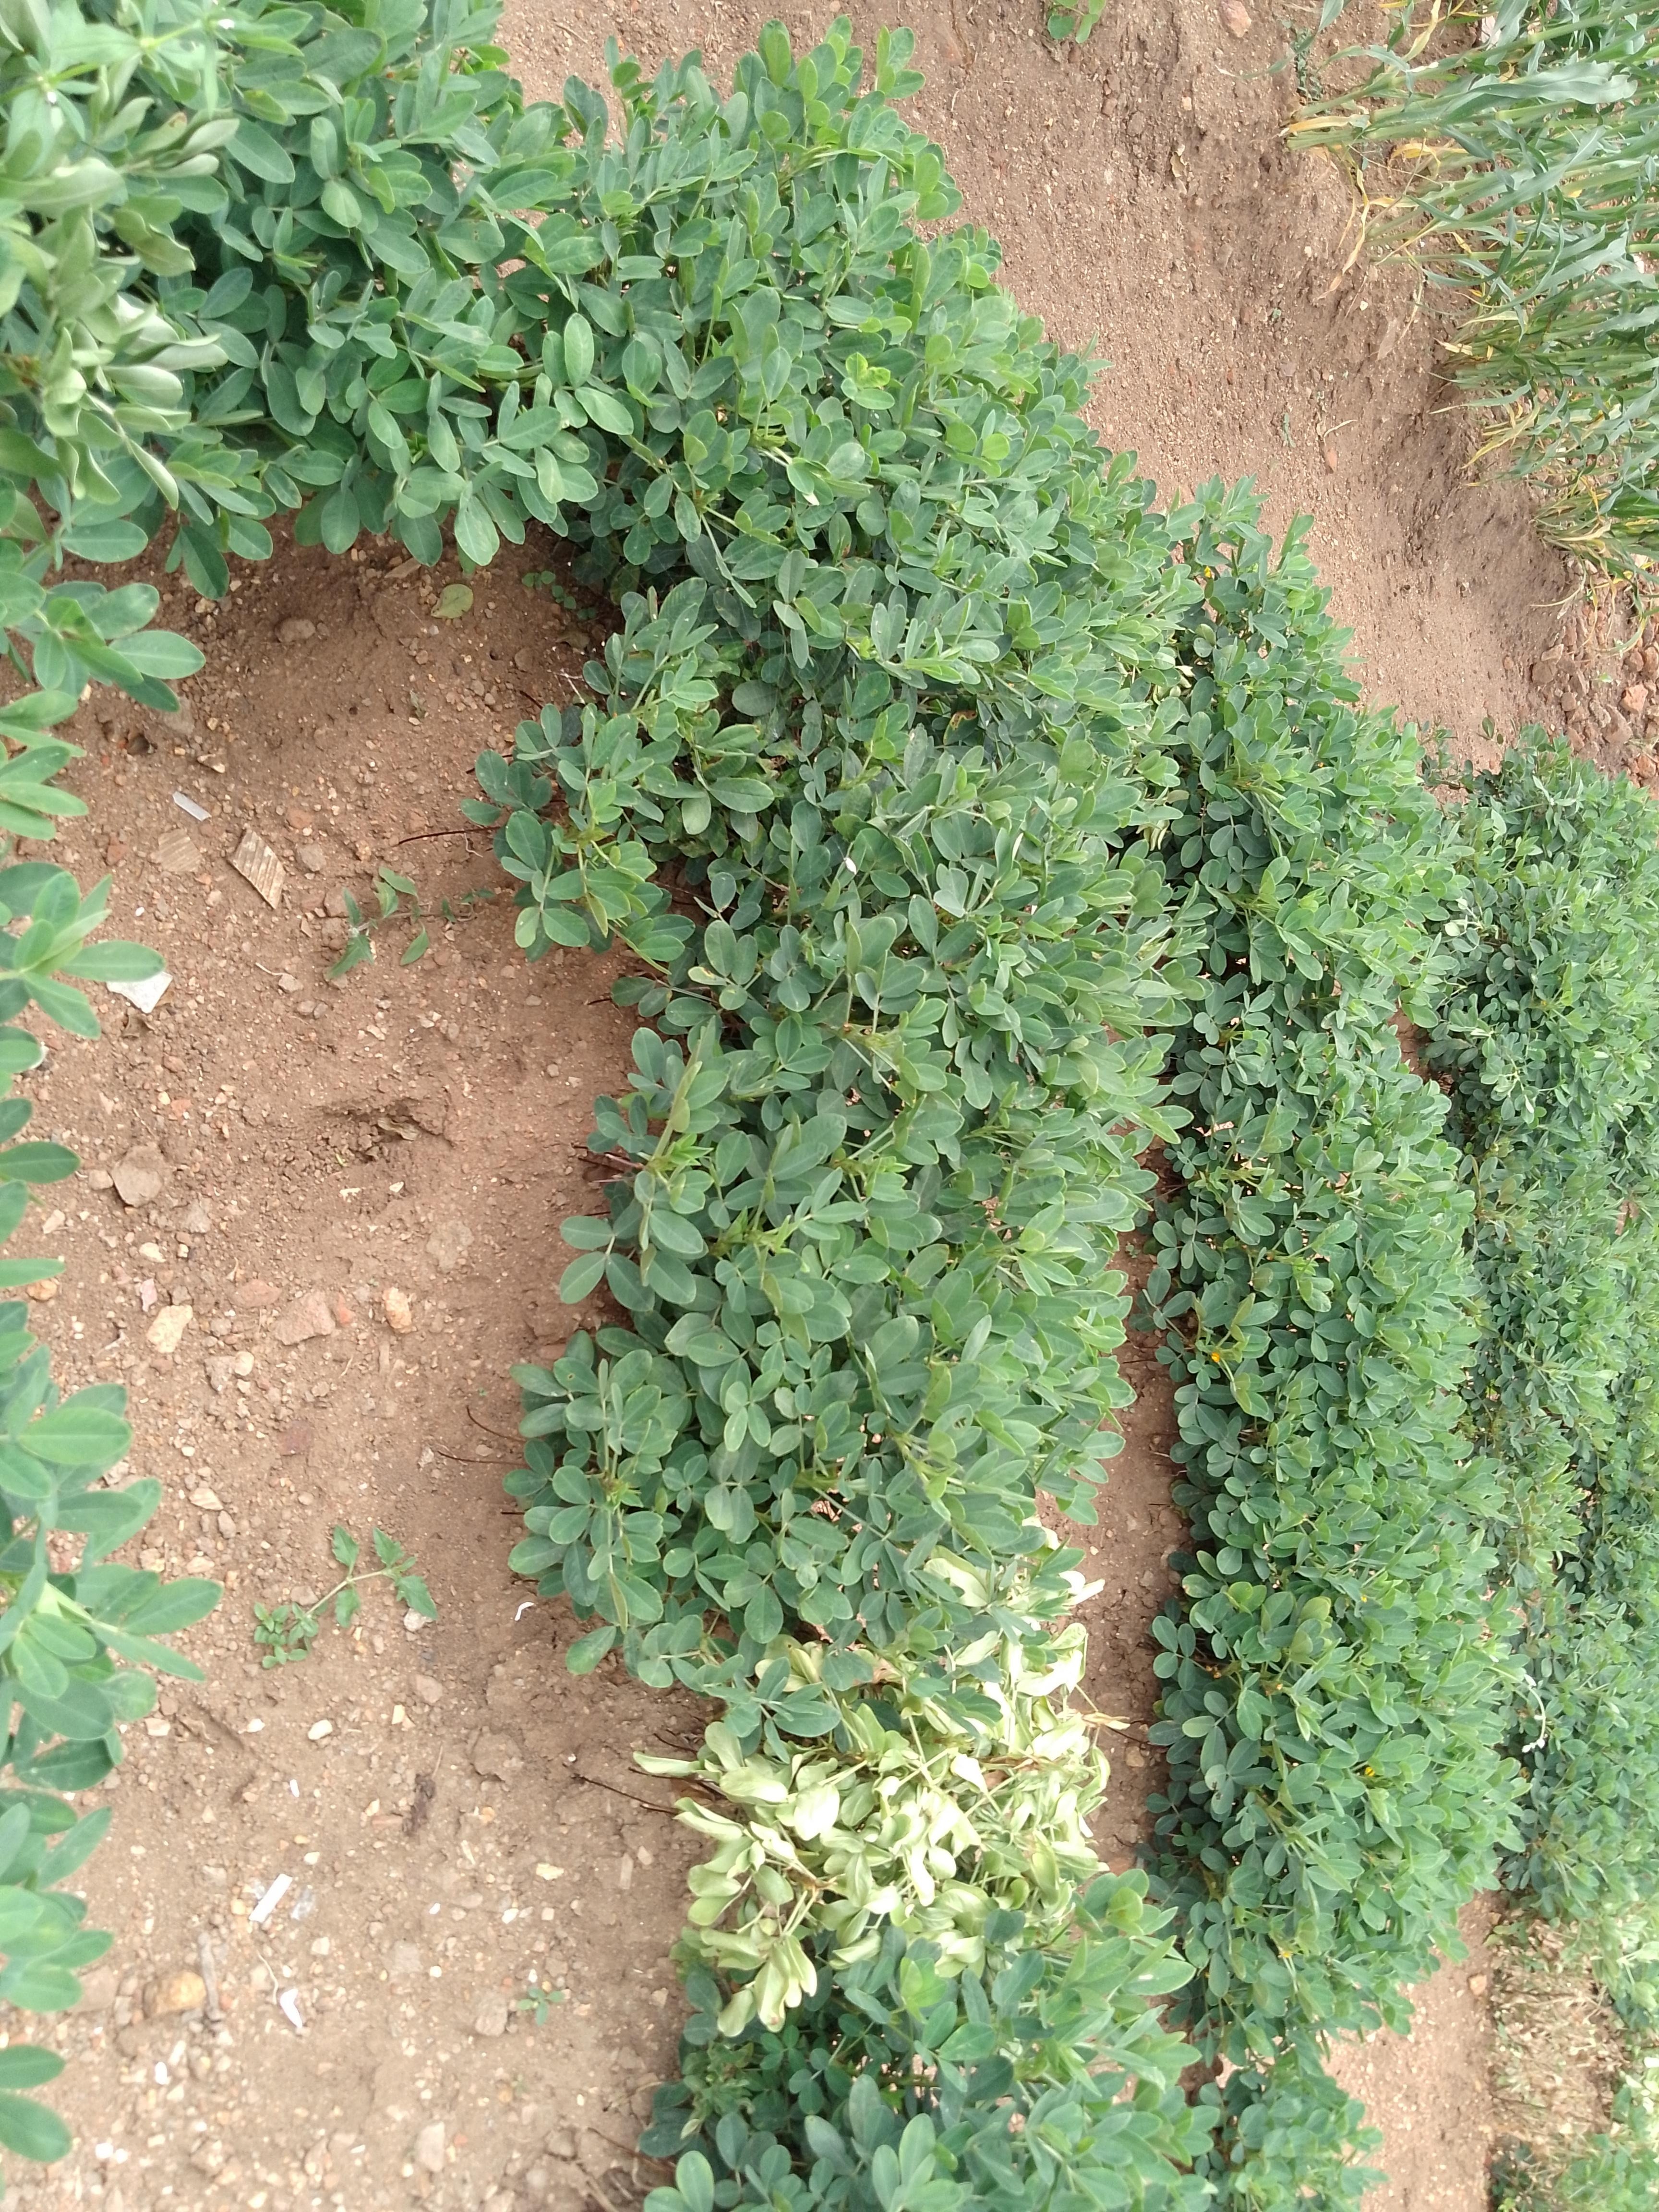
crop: groundnut
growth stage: harvest maturity
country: Malawi
